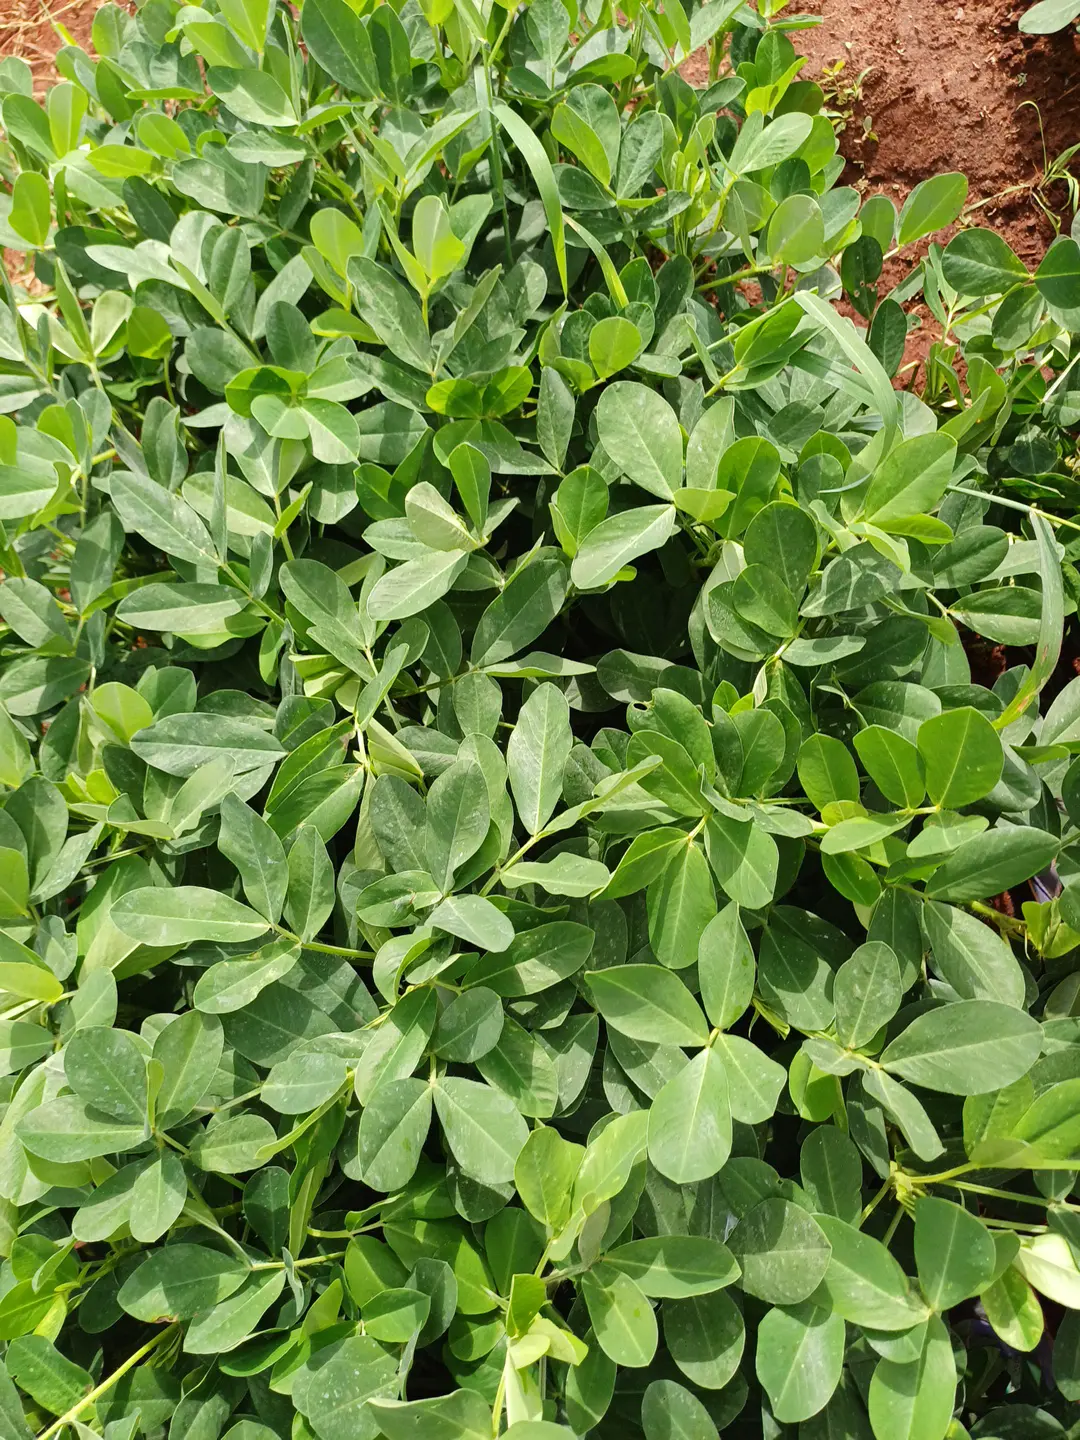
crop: groundnut
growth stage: pegging
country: Kenya
